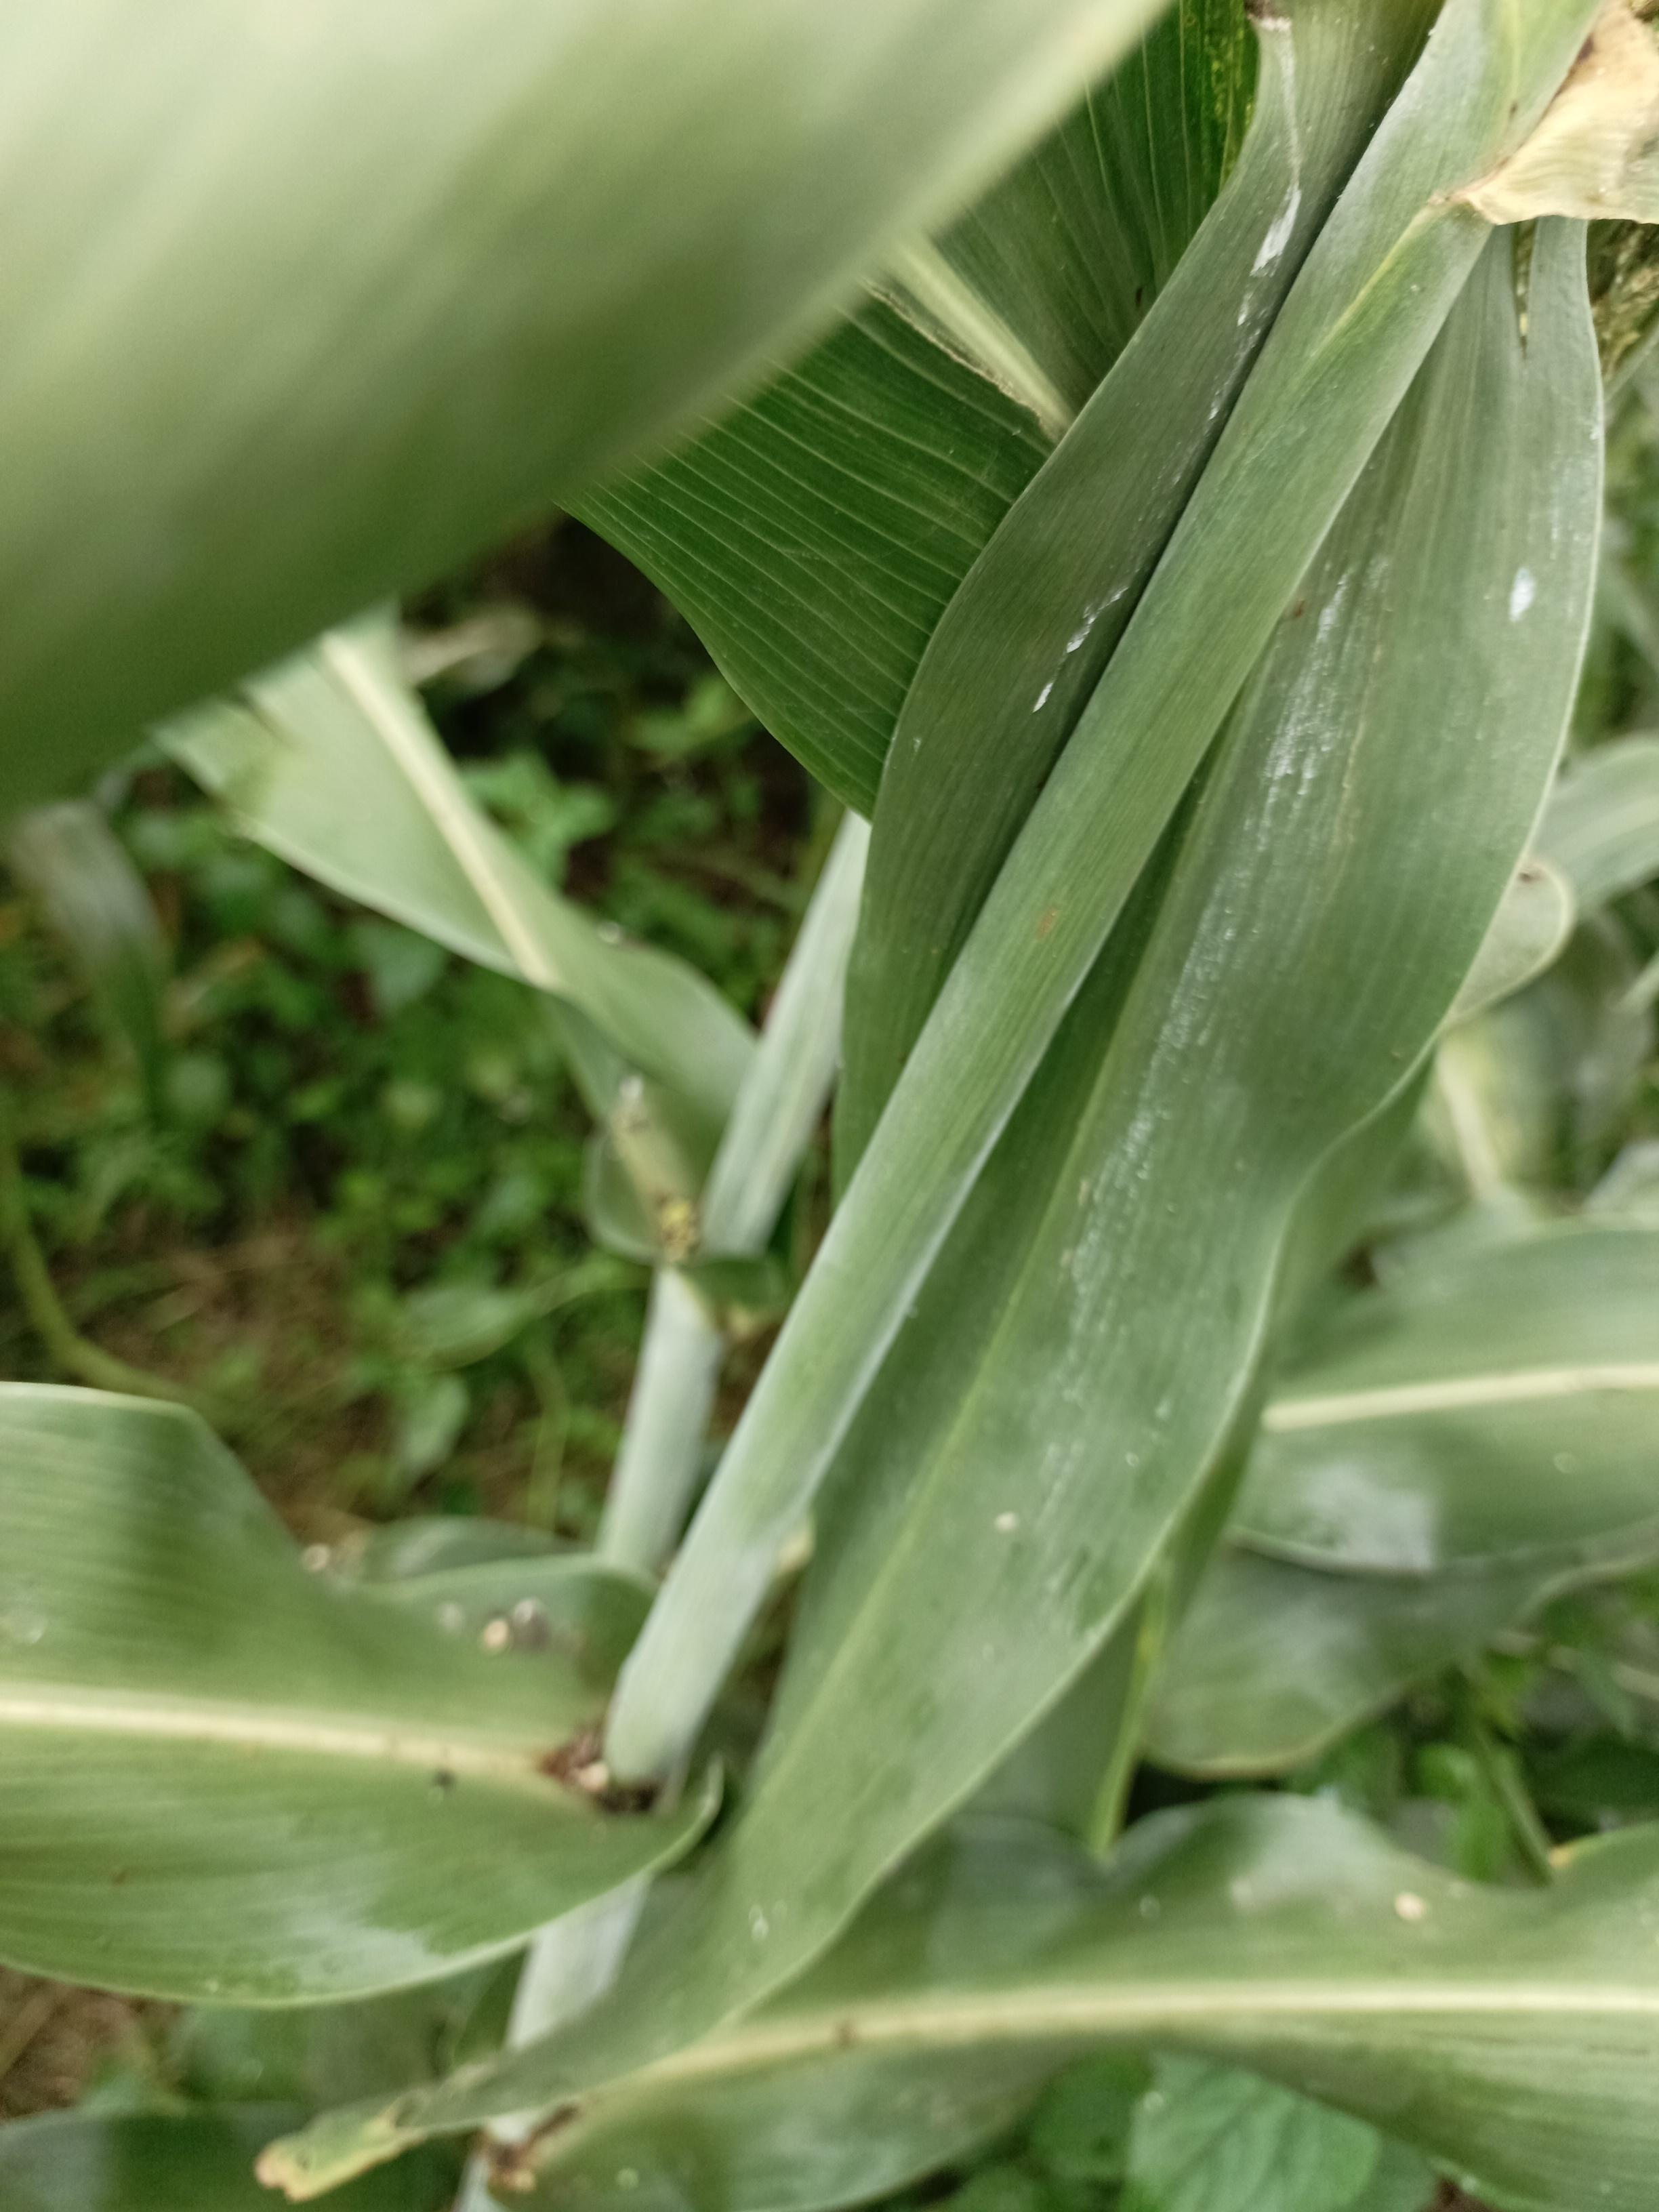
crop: sorghum
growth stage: filling grain
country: Tanzania
